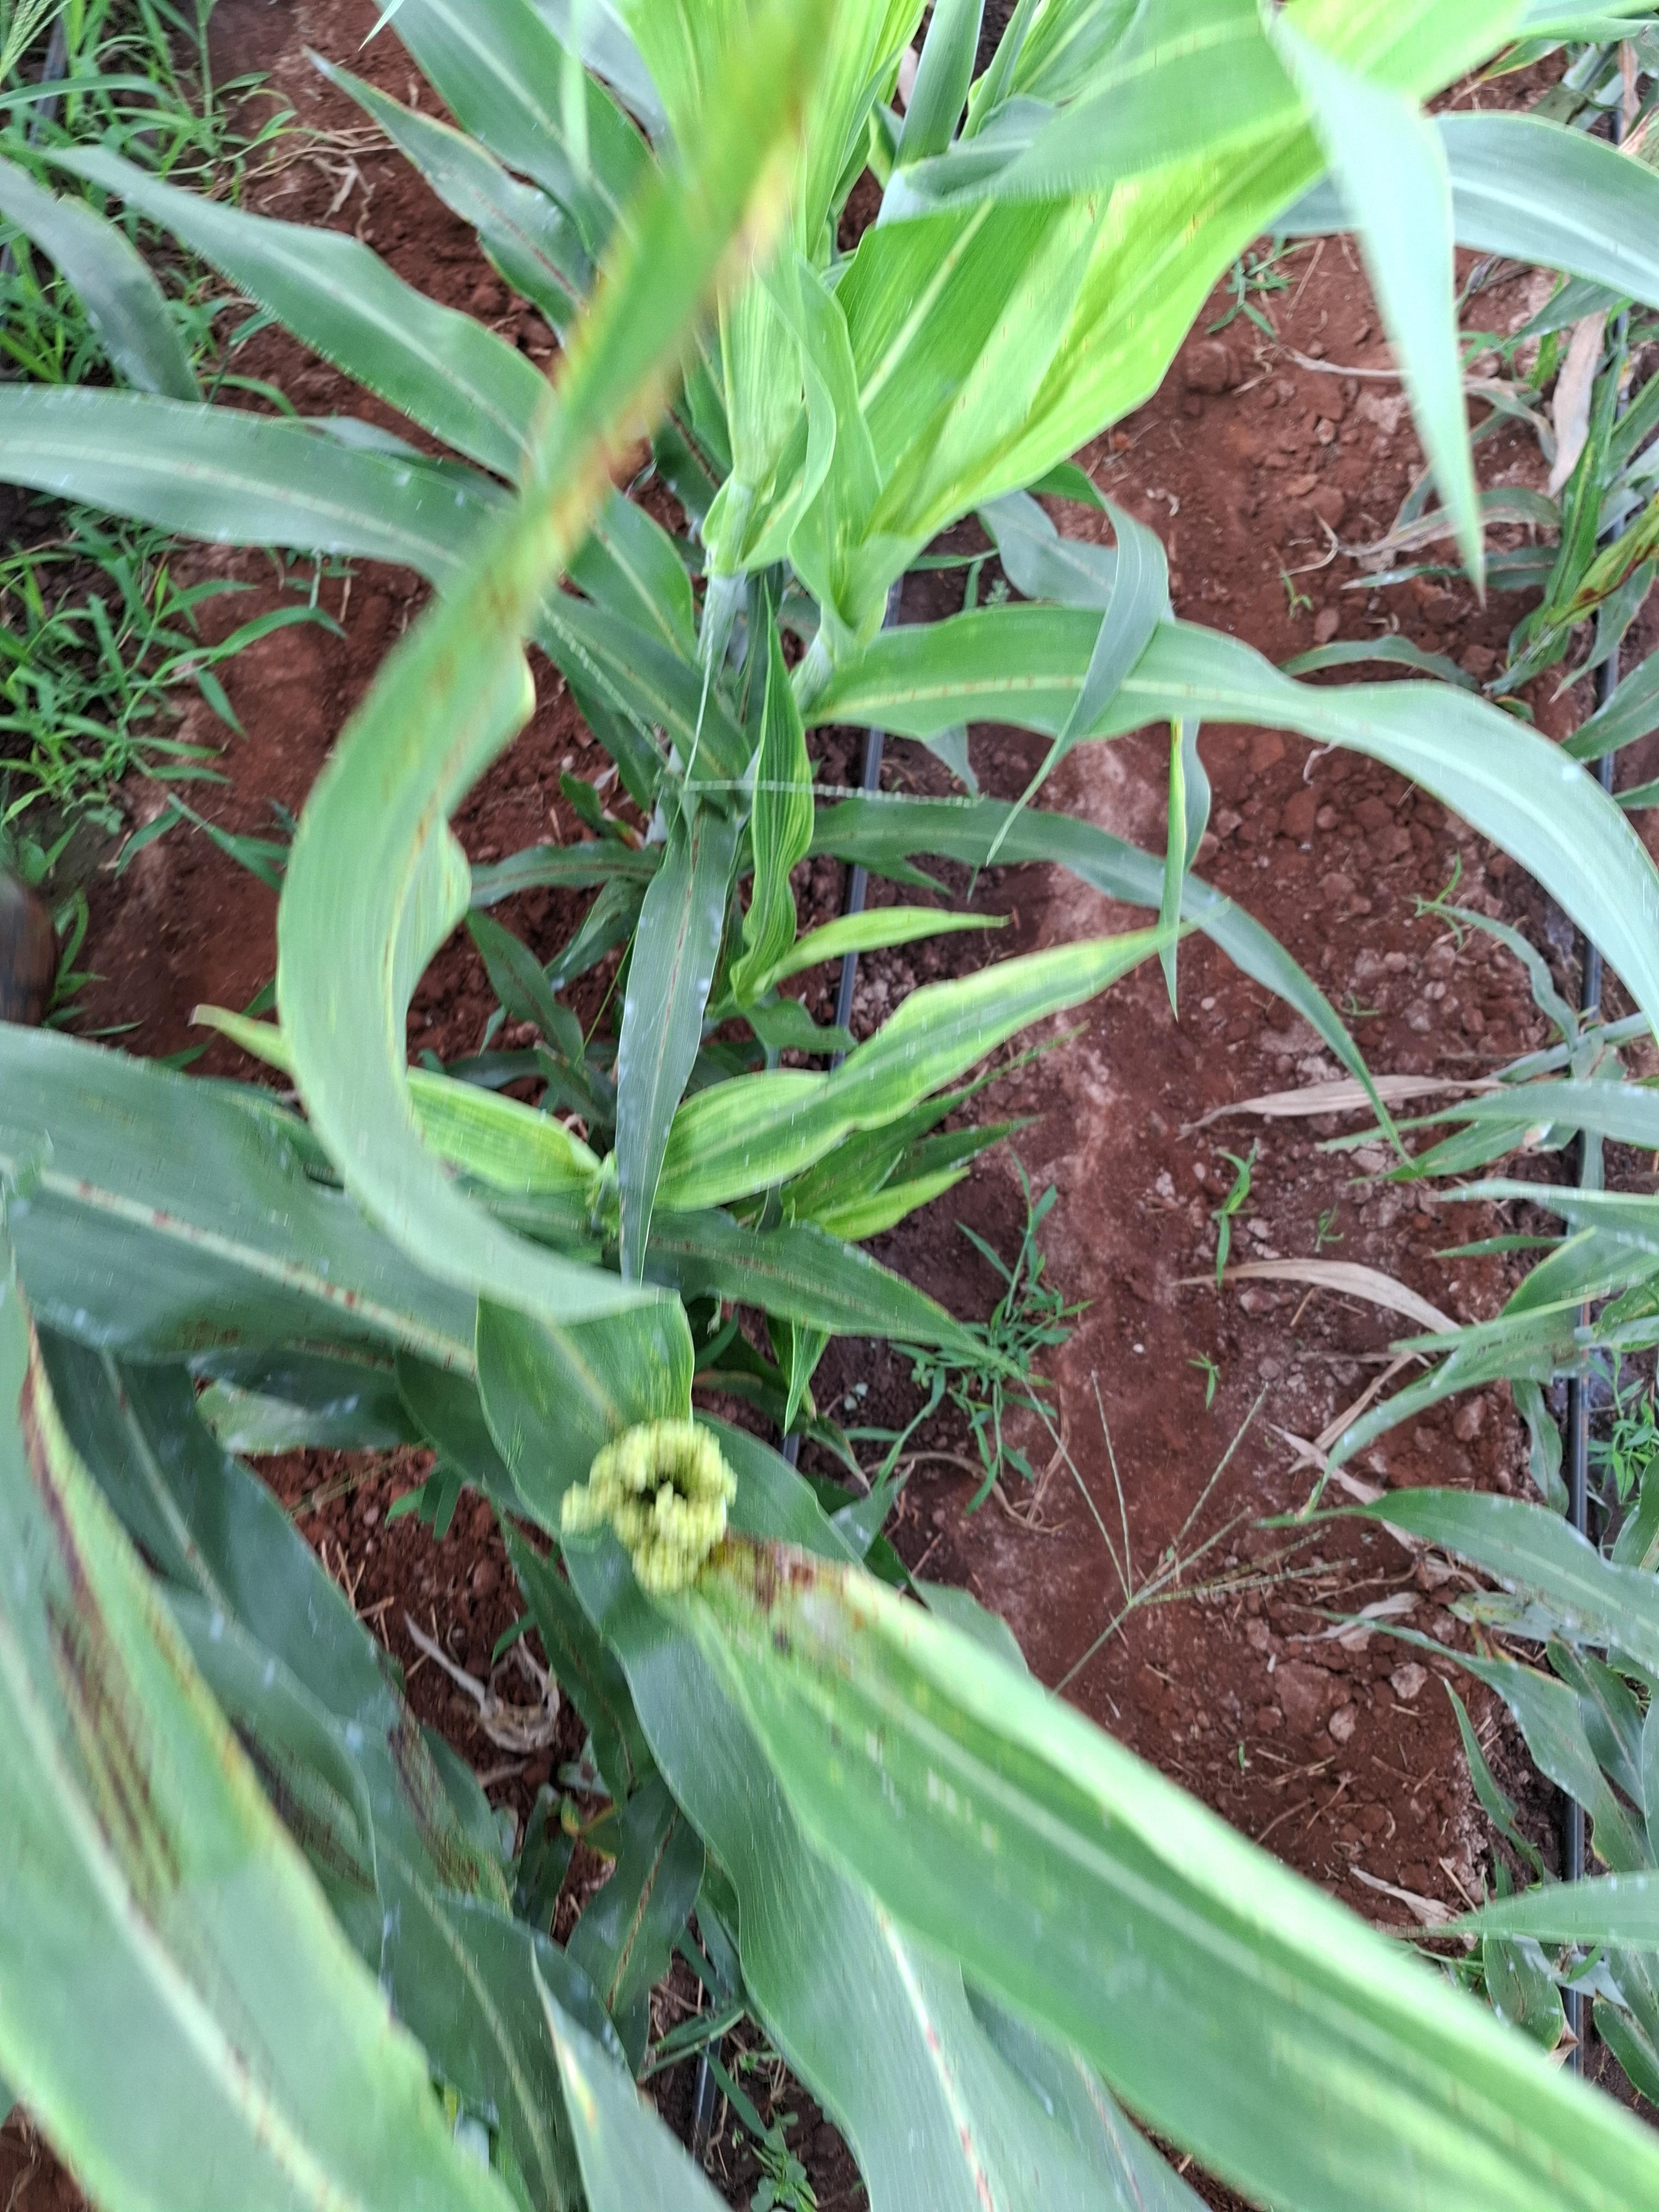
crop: sorghum
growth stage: flowering
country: Kenya
